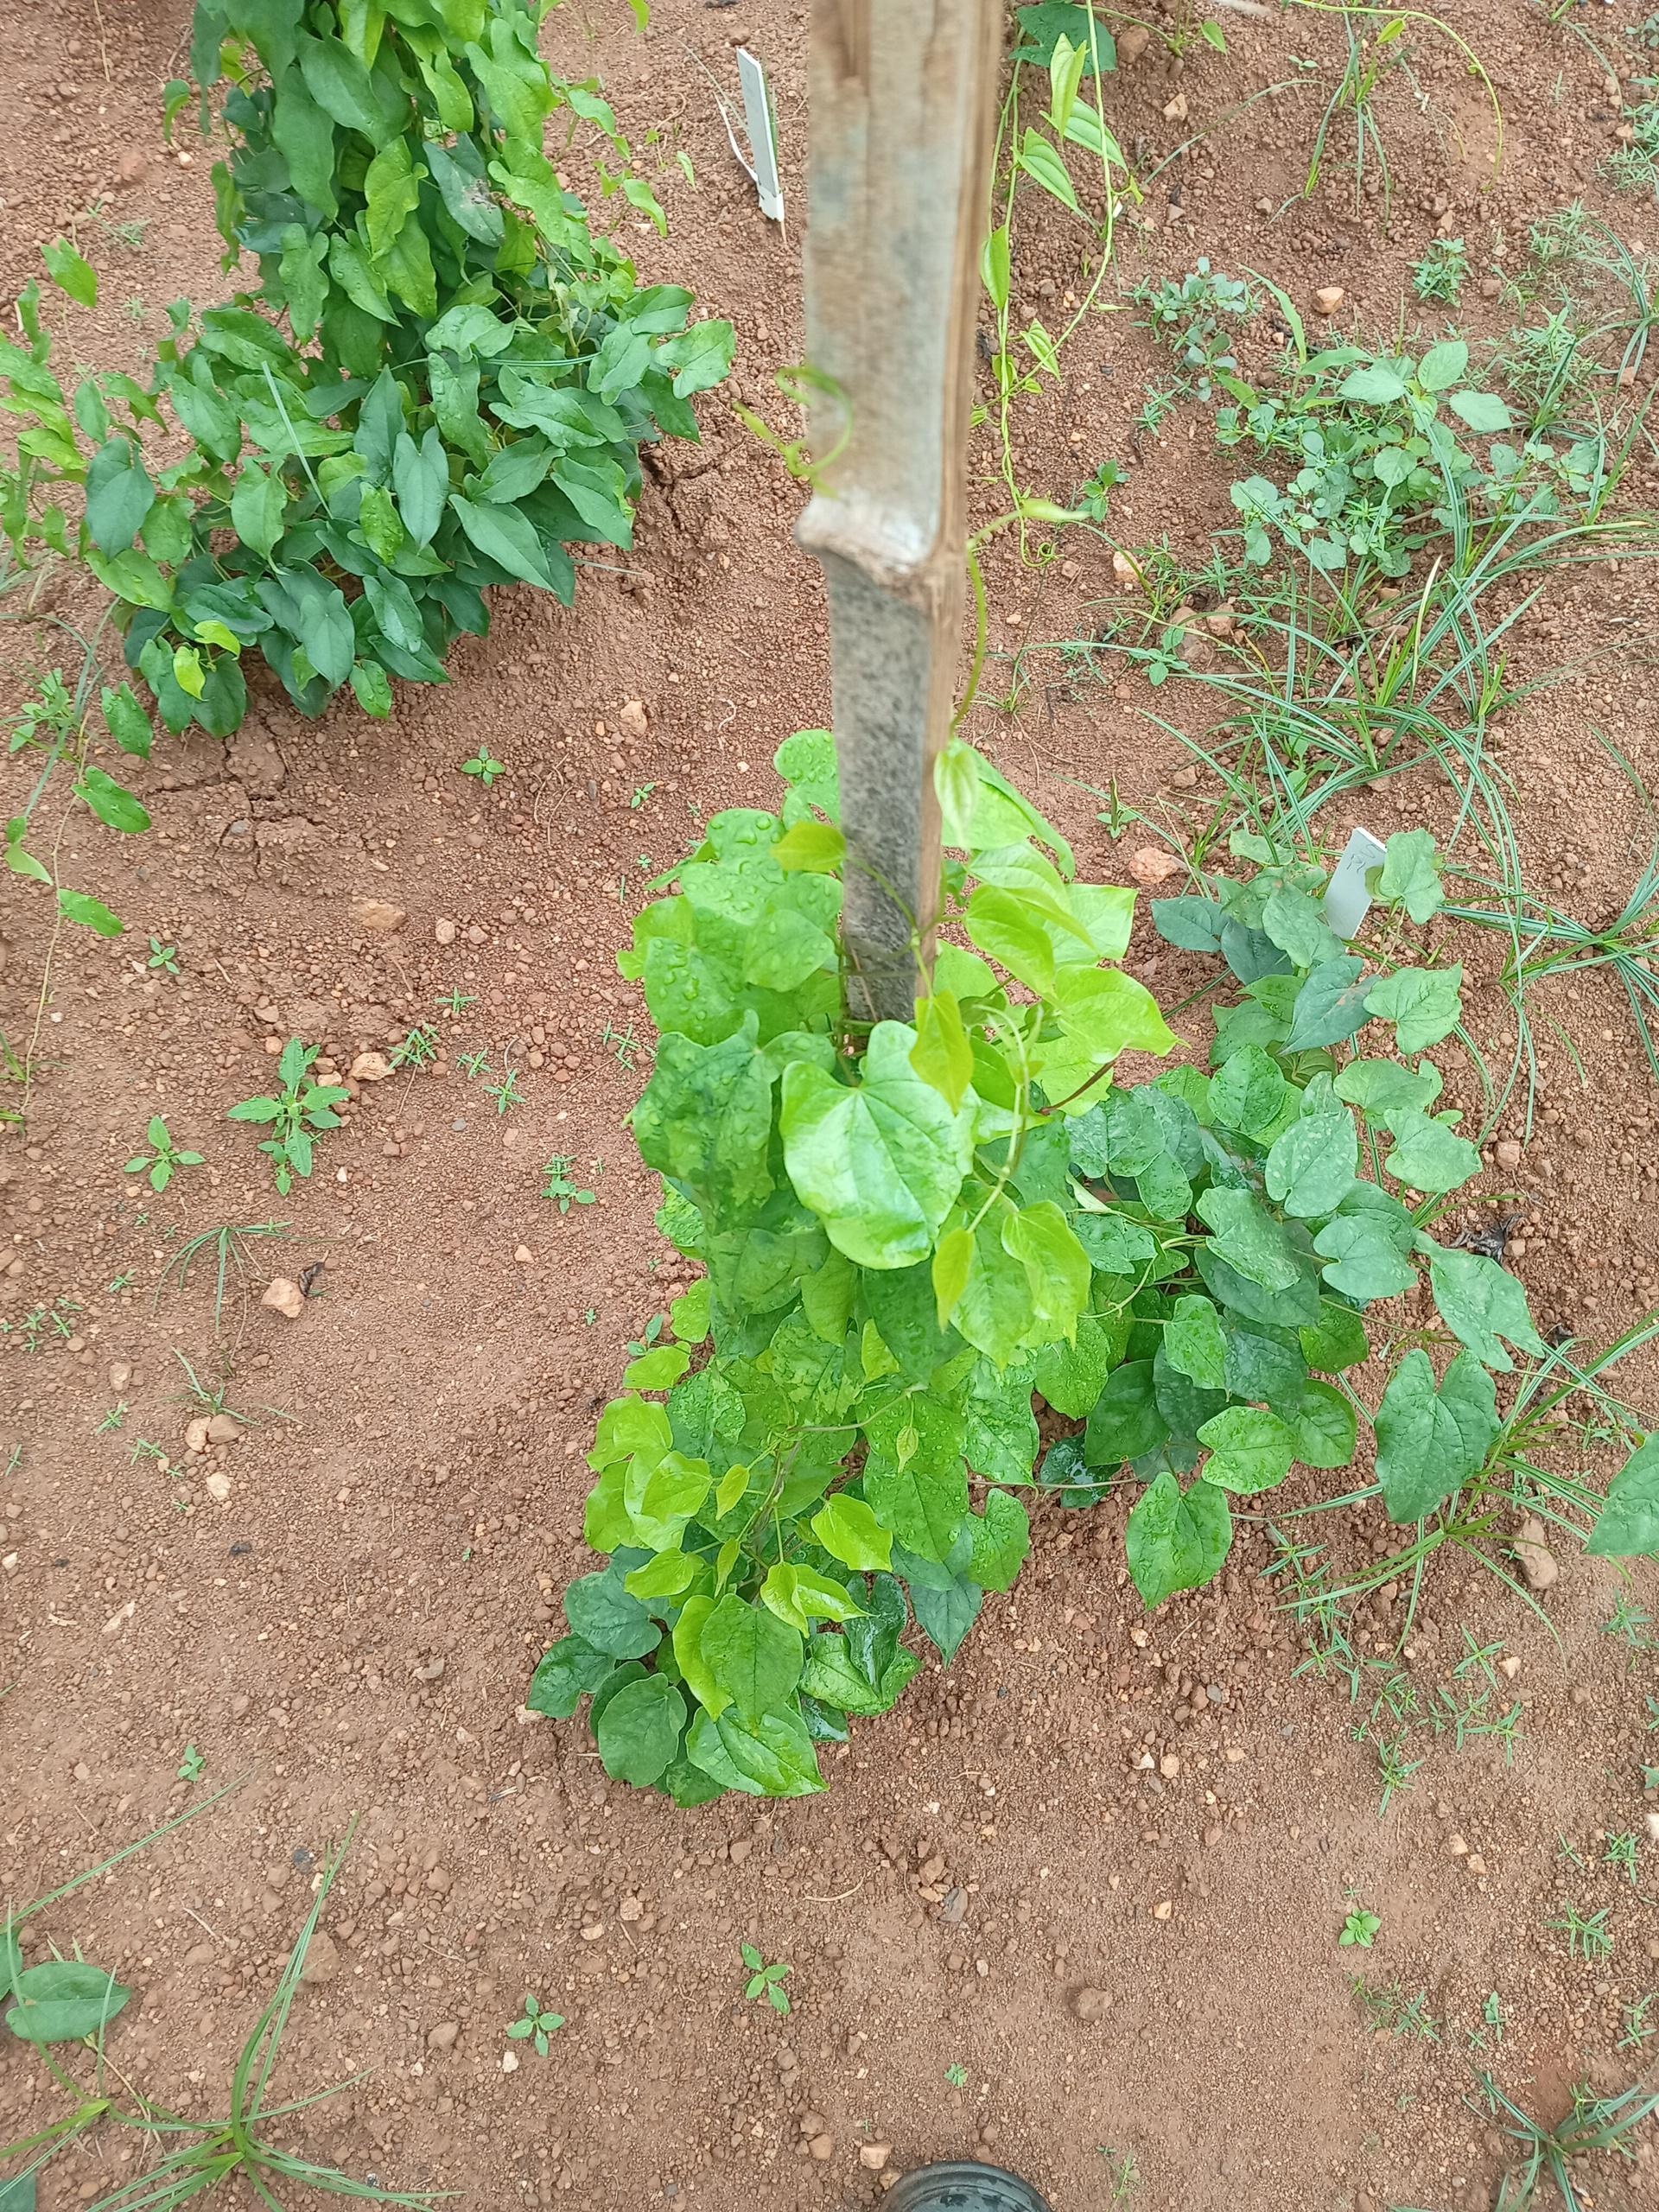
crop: yam
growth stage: vegetative
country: Nigeria
